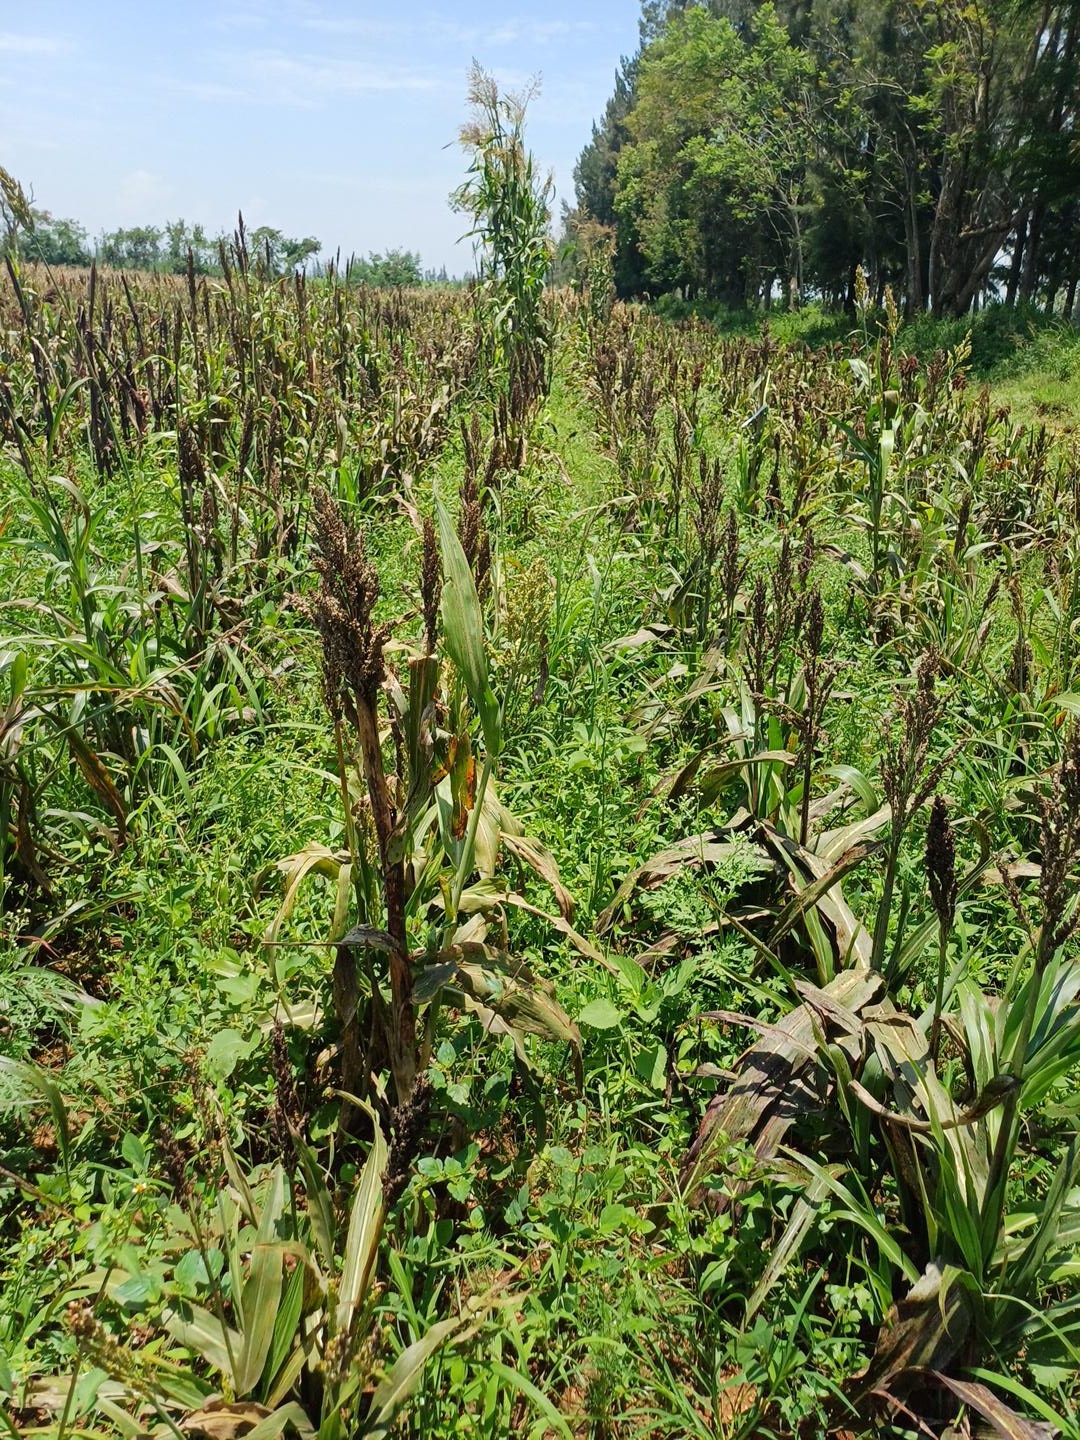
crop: sorghum
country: Kenya
